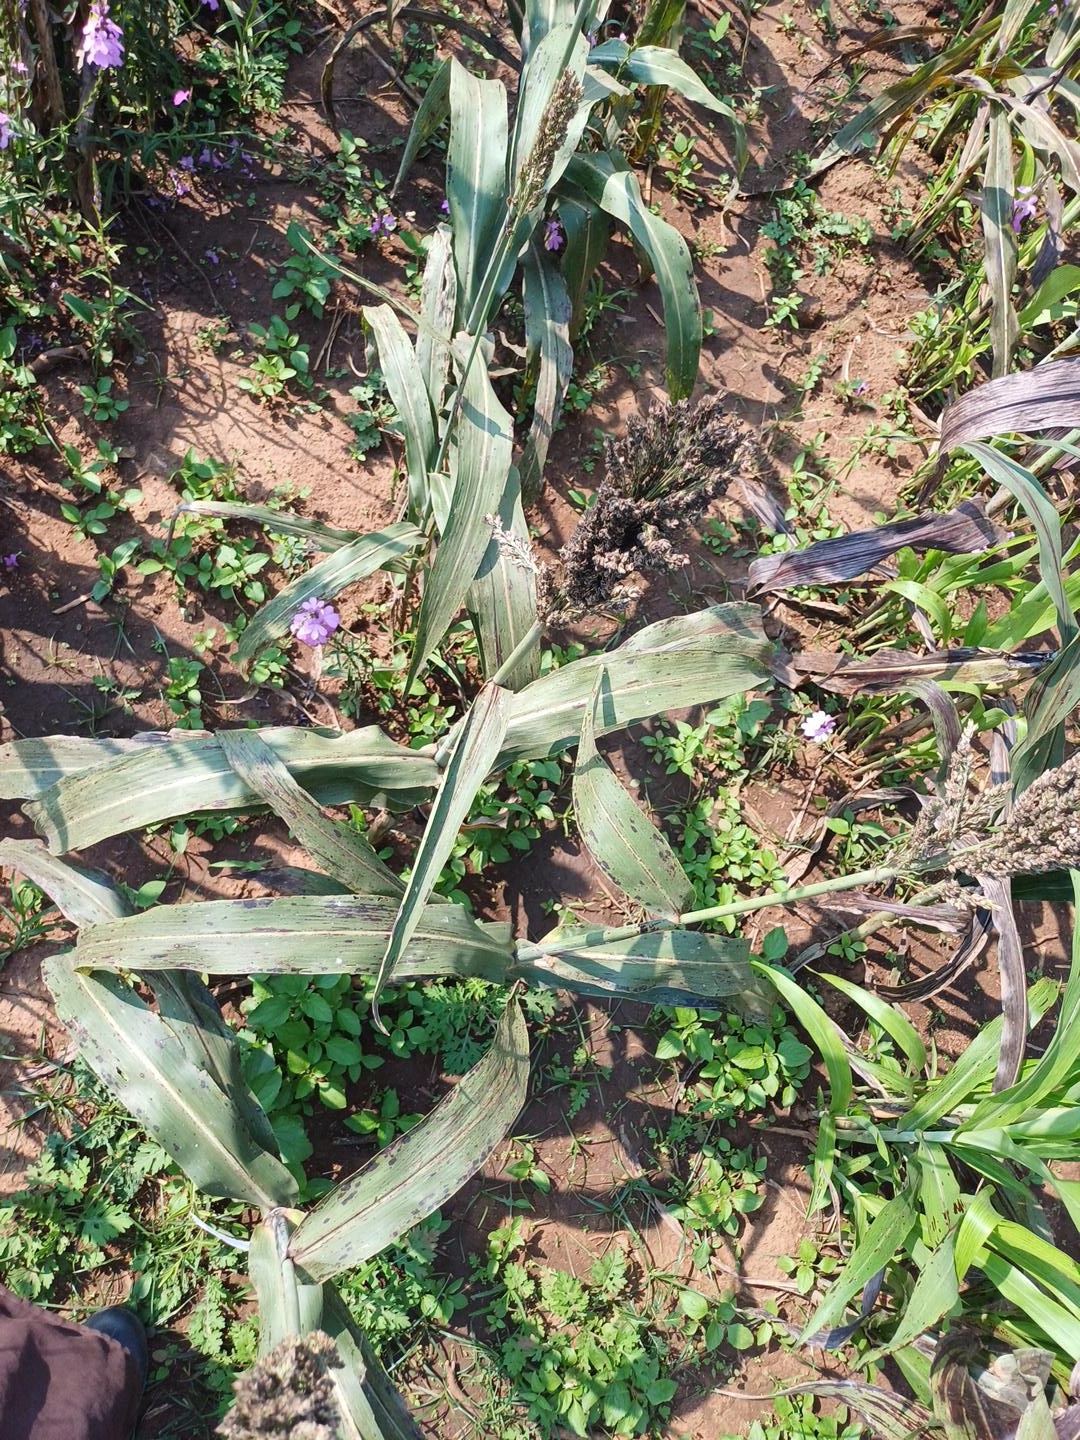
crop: sorghum
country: Kenya
